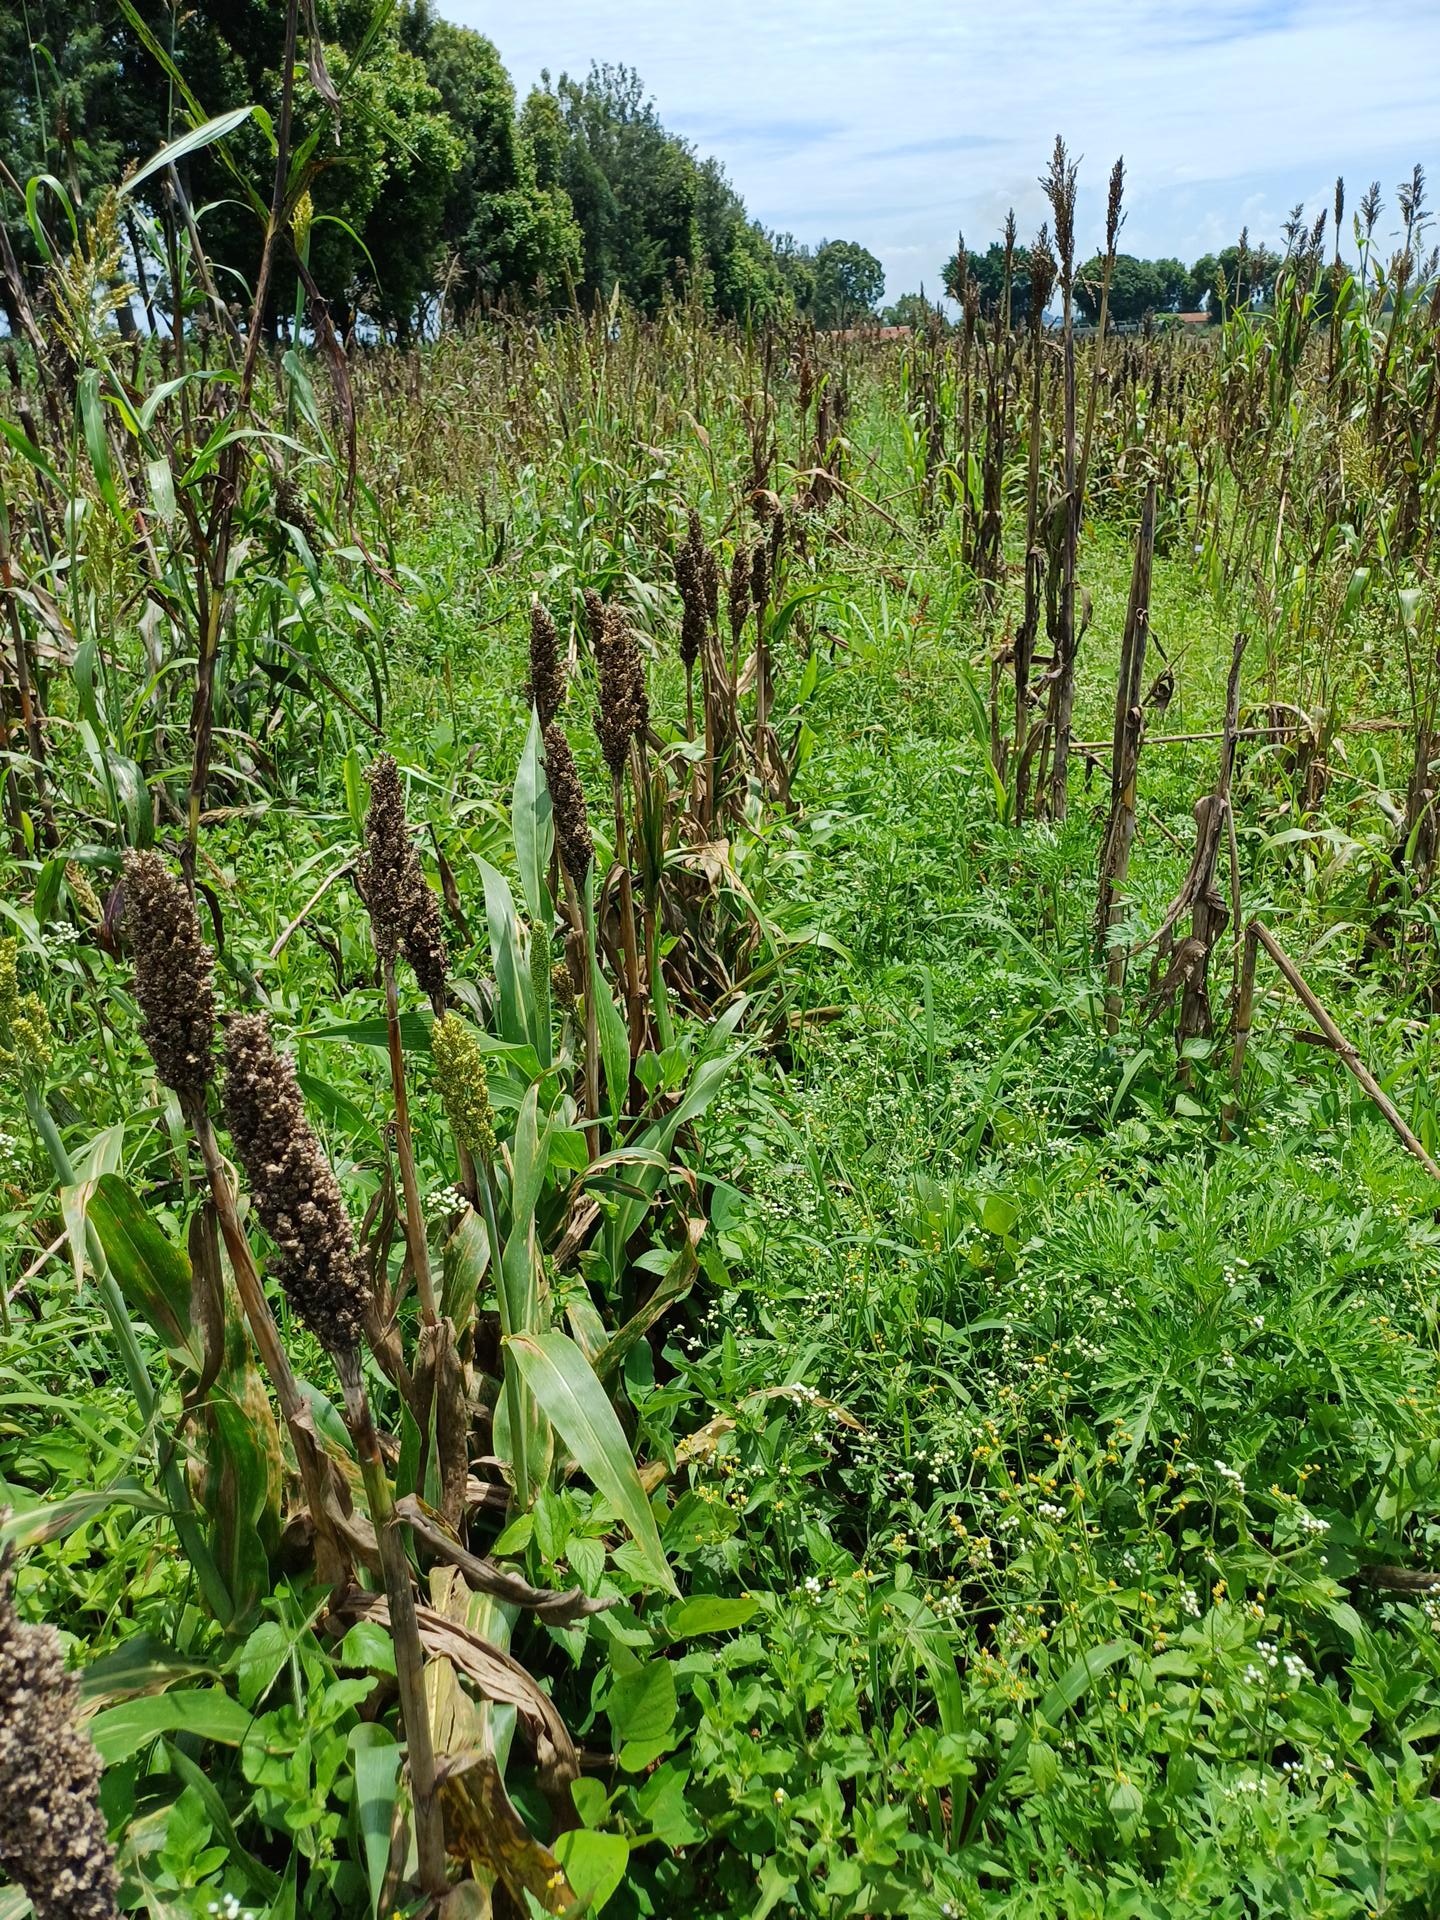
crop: sorghum
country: Kenya
